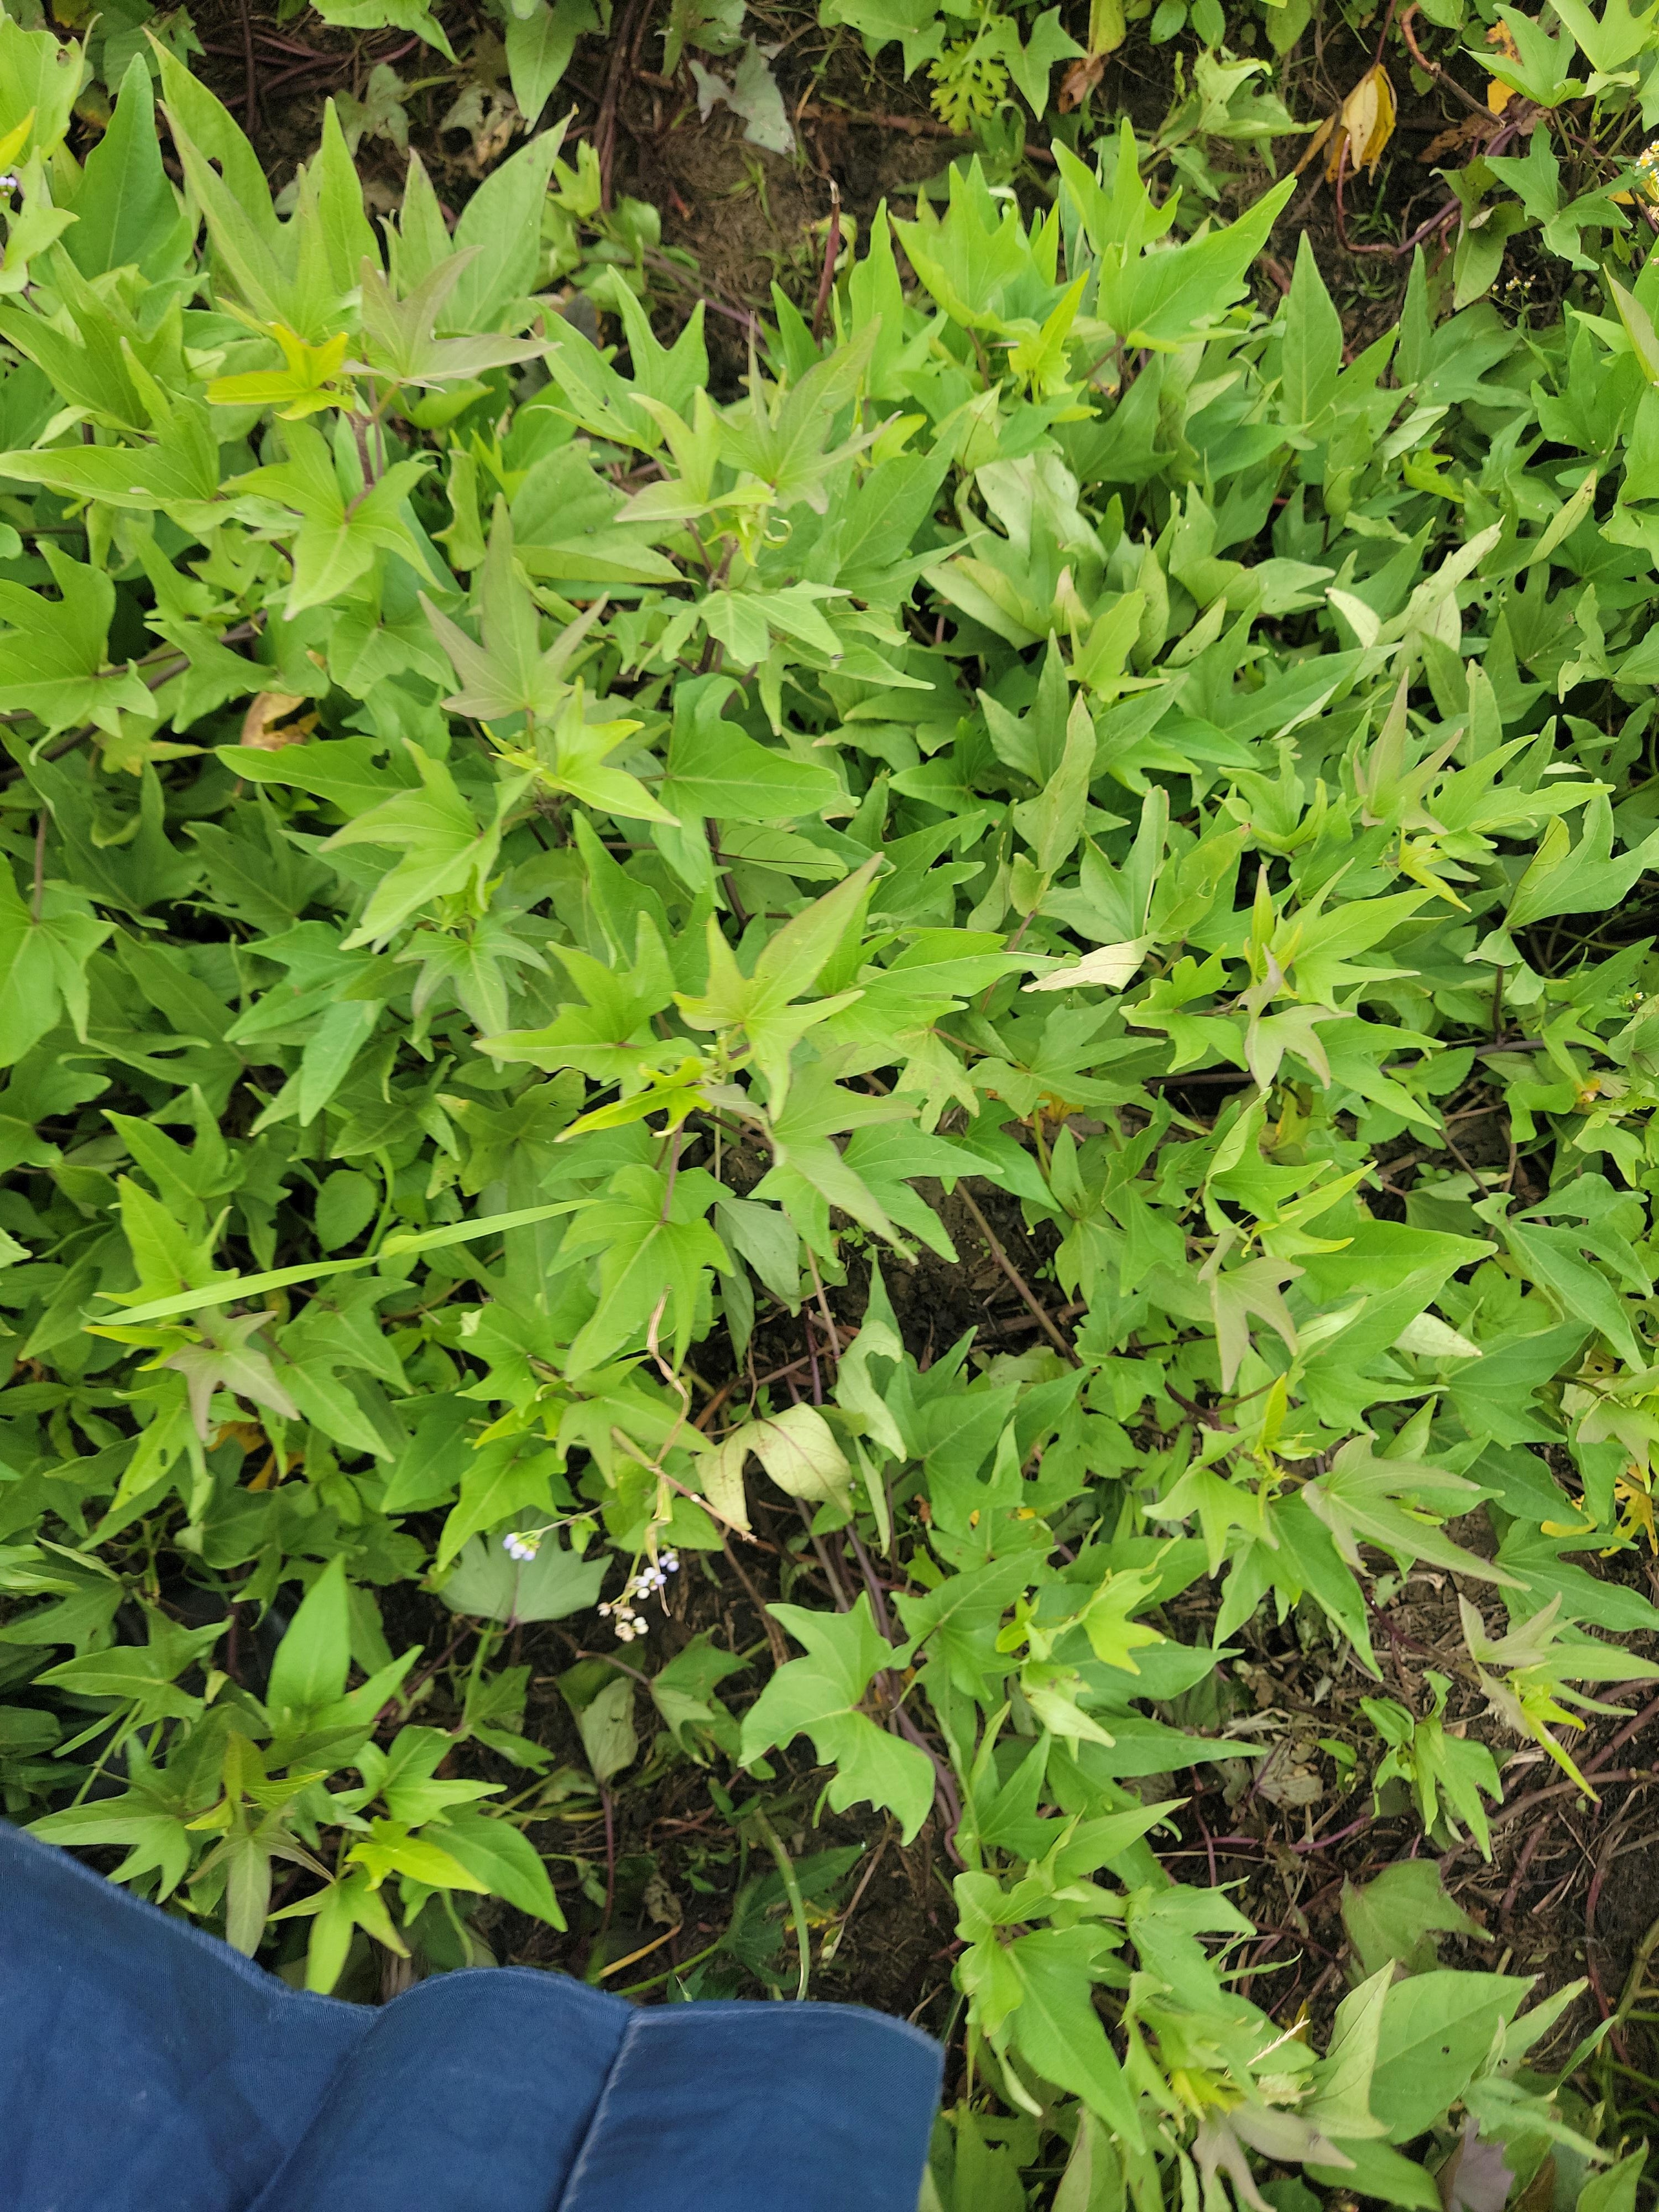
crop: sweet potato
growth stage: vegetative
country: Tanzania
